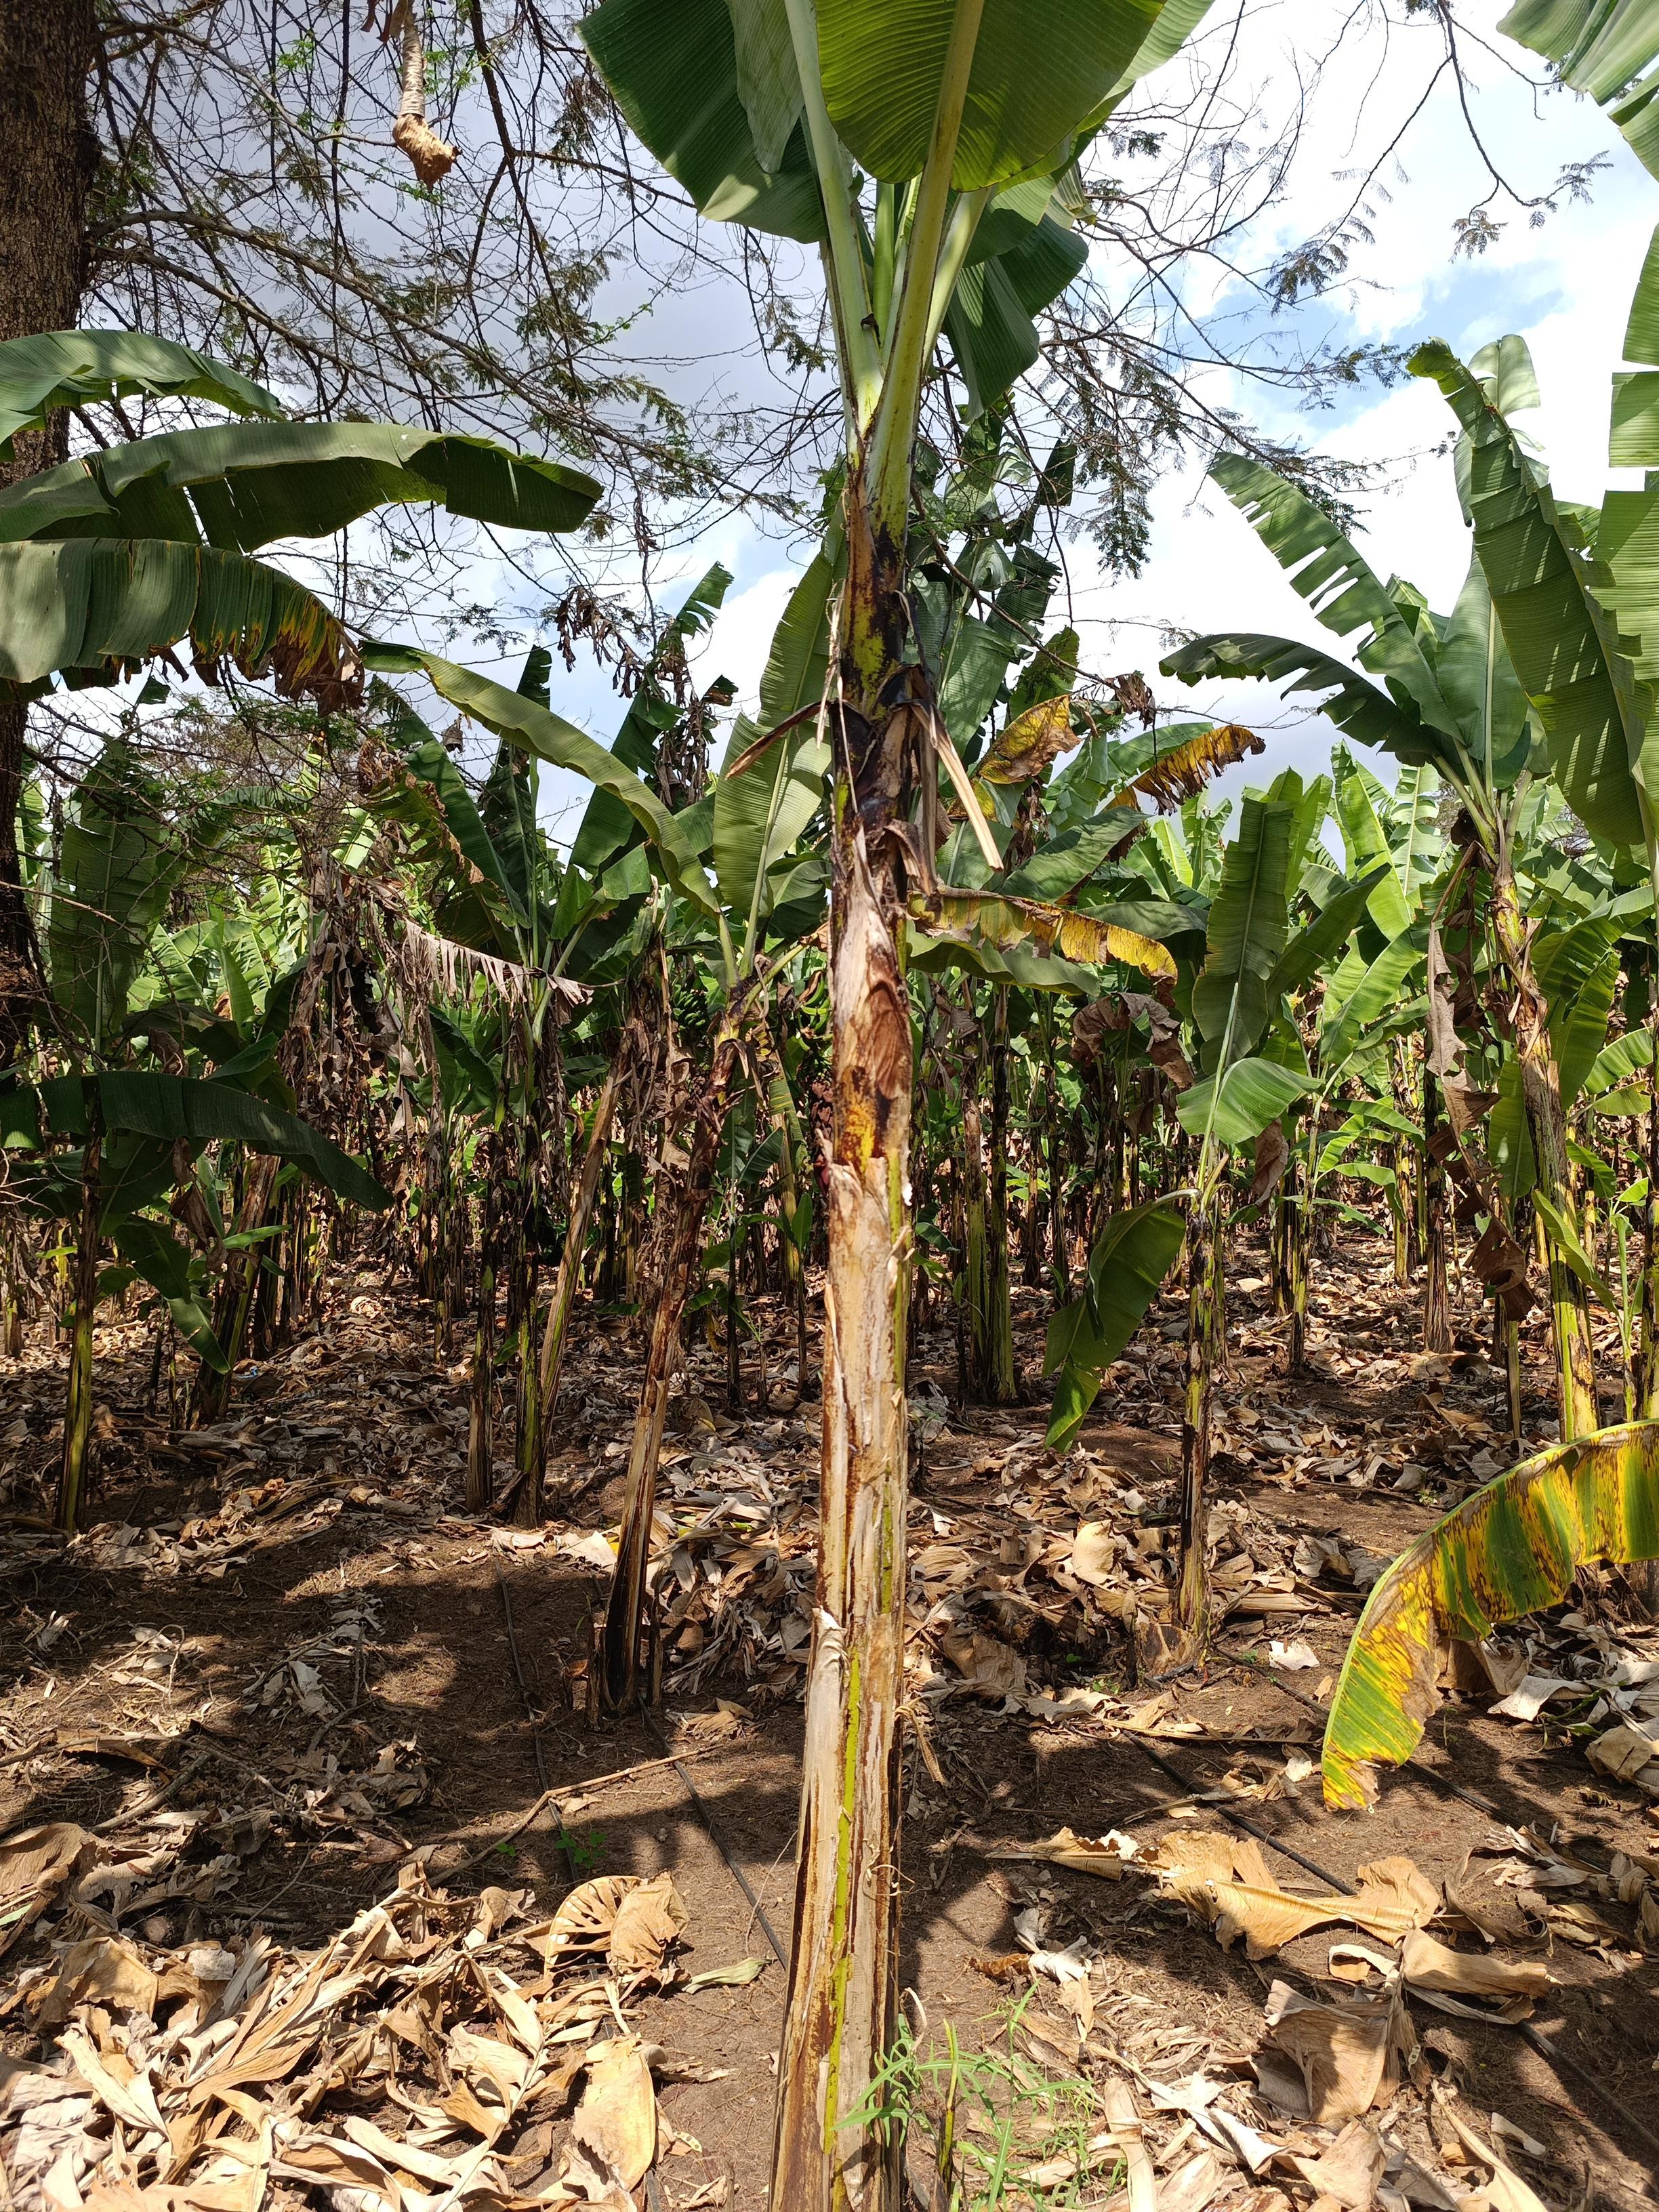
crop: banana
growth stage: vegetative
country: Tanzania
